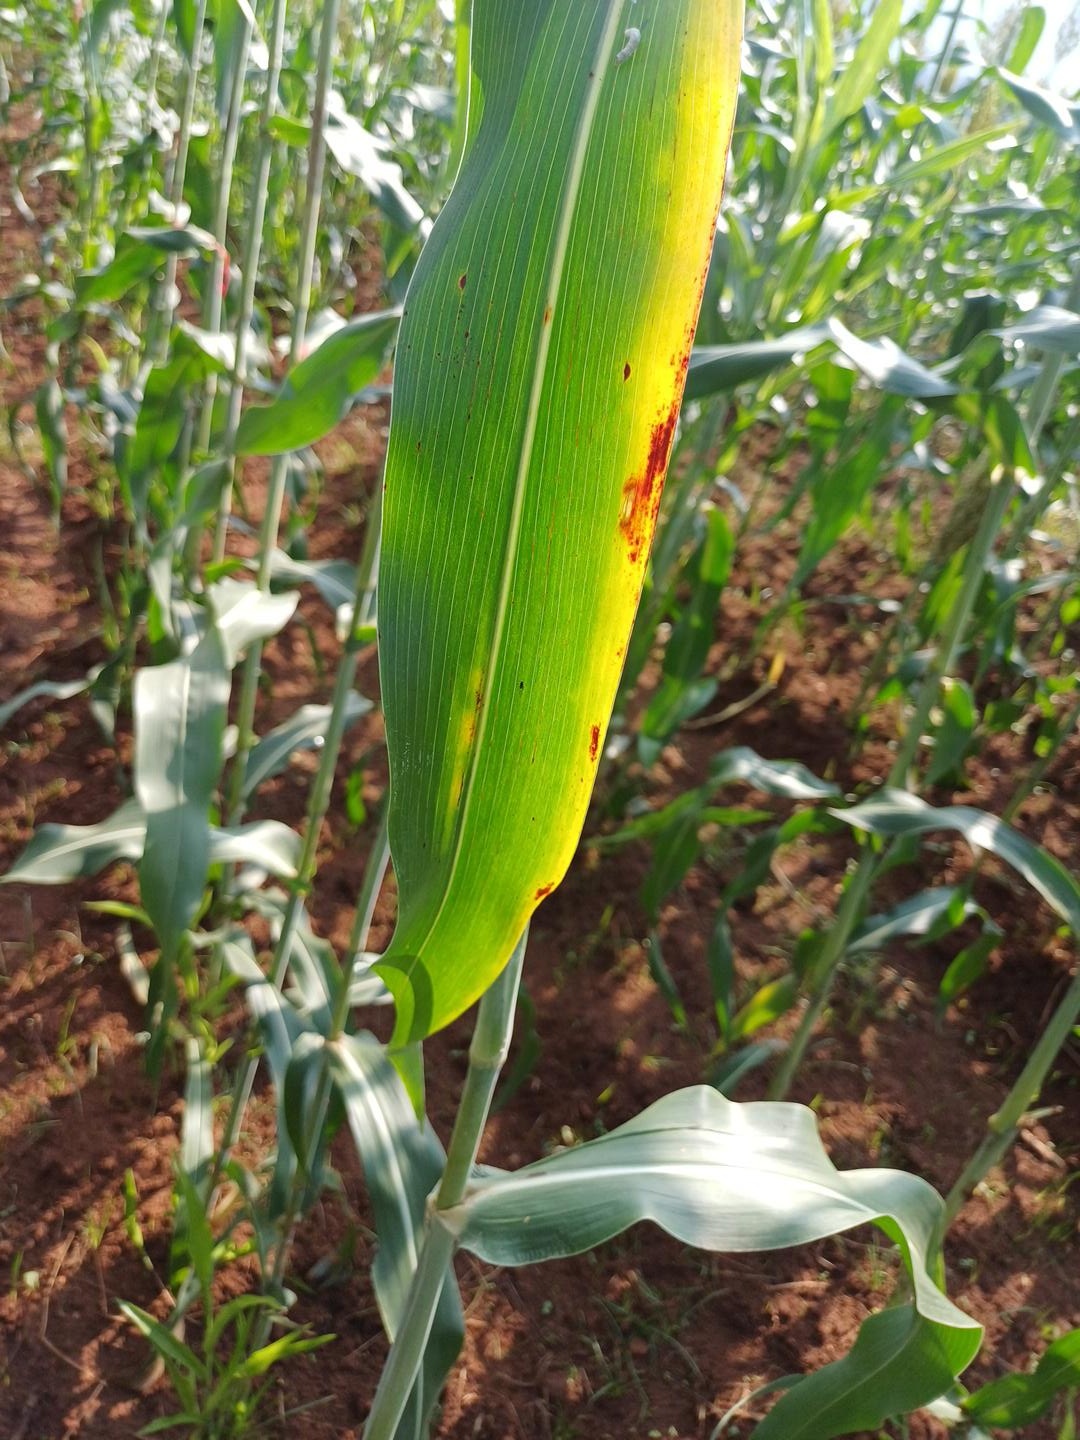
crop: sorghum
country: Kenya
